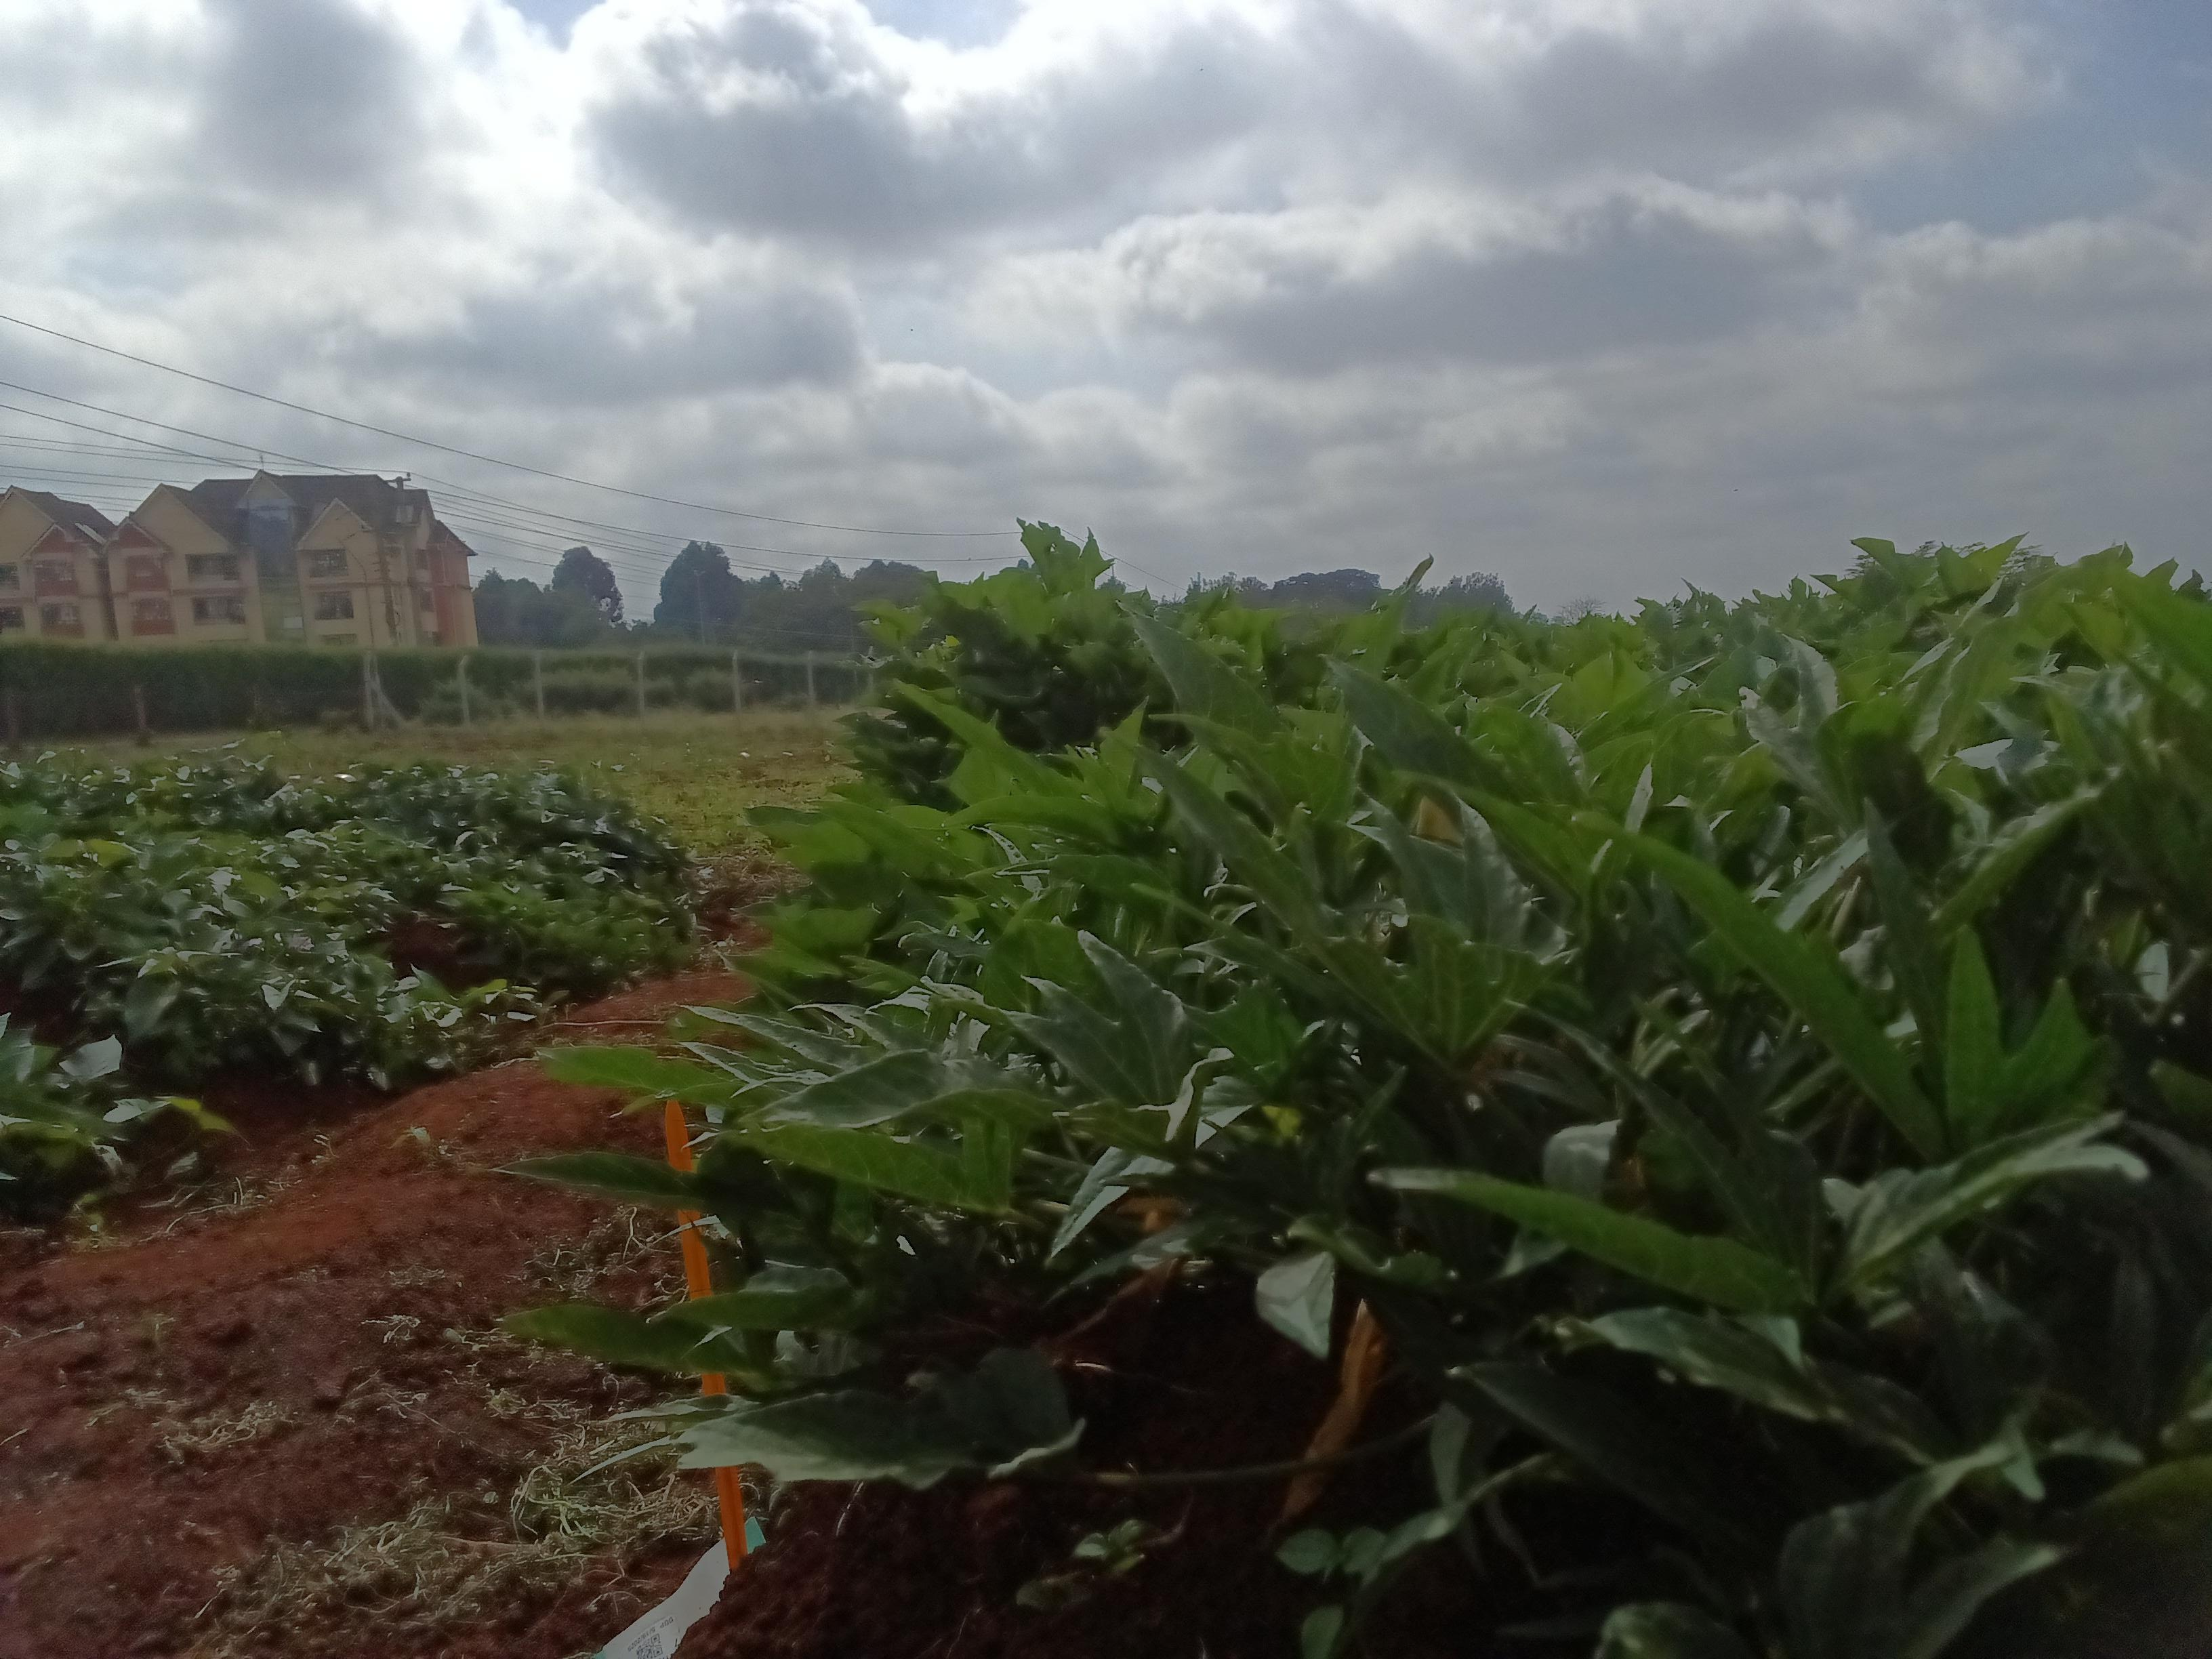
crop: sweet potato
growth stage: vegetative
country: Kenya
